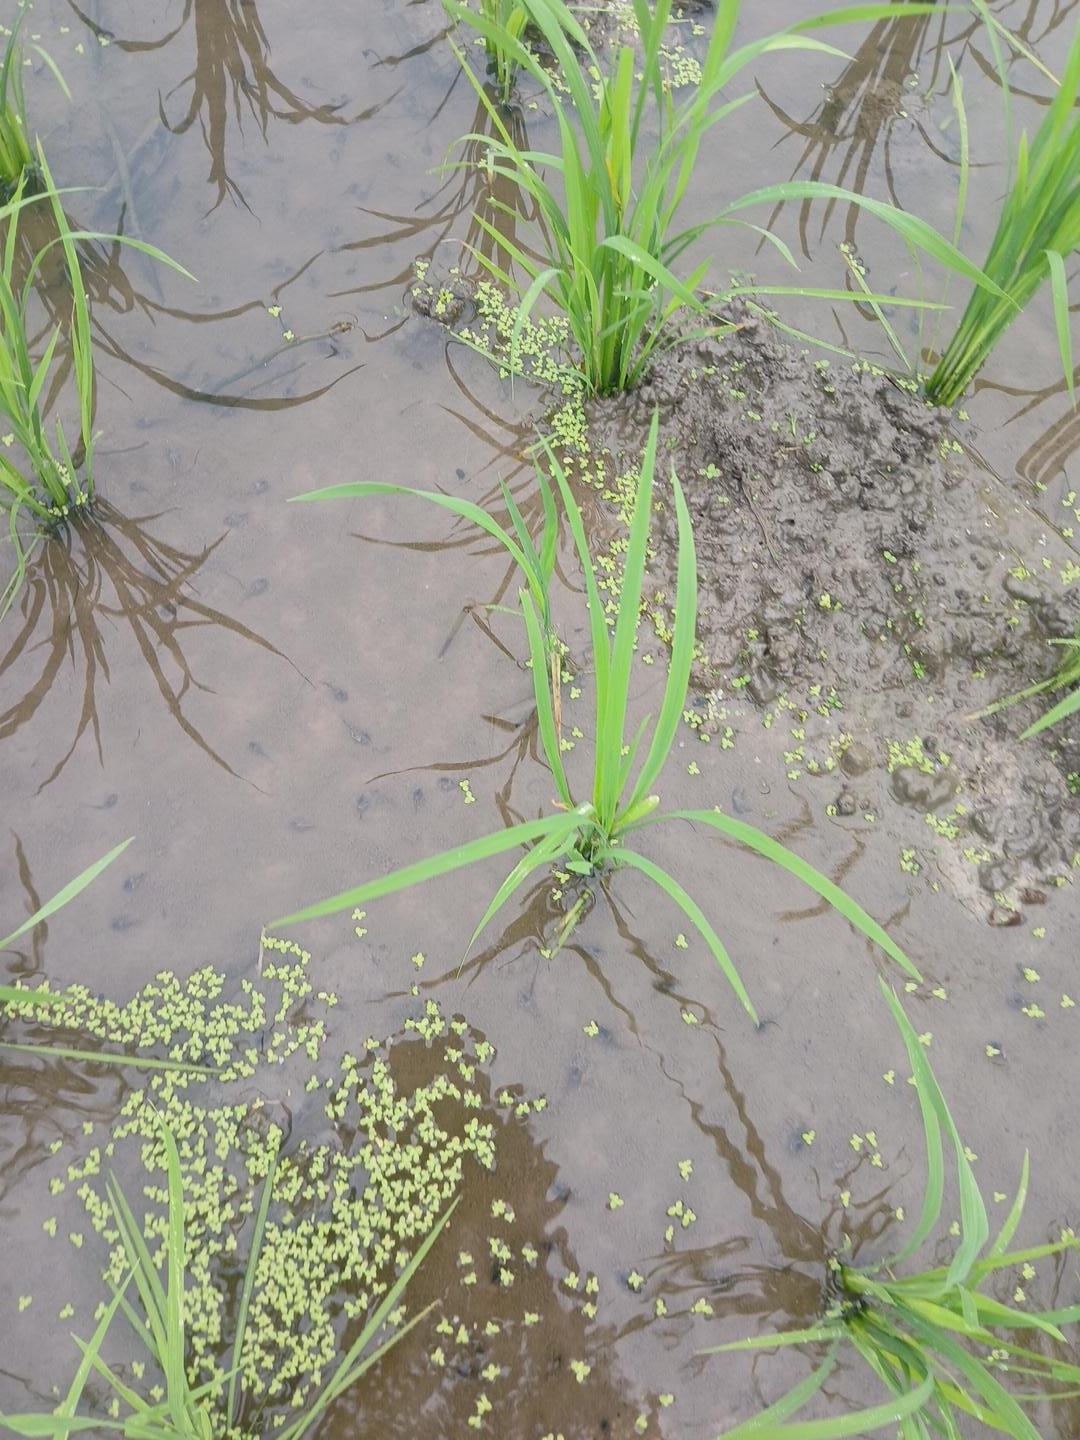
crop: rice
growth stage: tillering
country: Côte d'Ivoire
